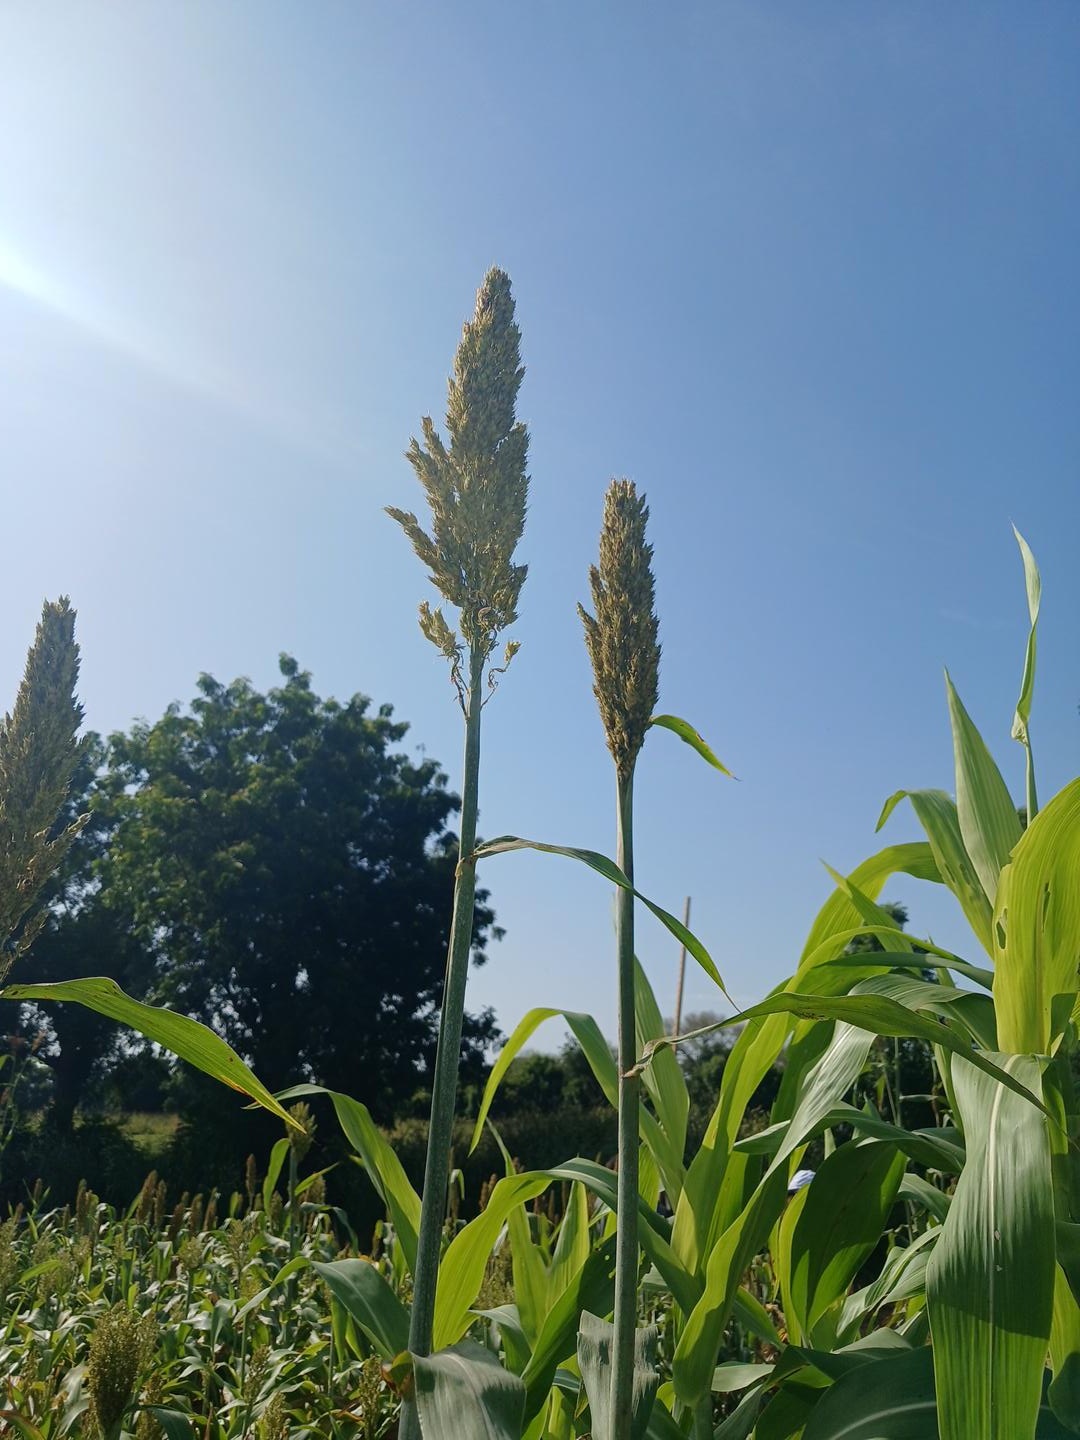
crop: sorghum
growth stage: filling grain
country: Senegal
